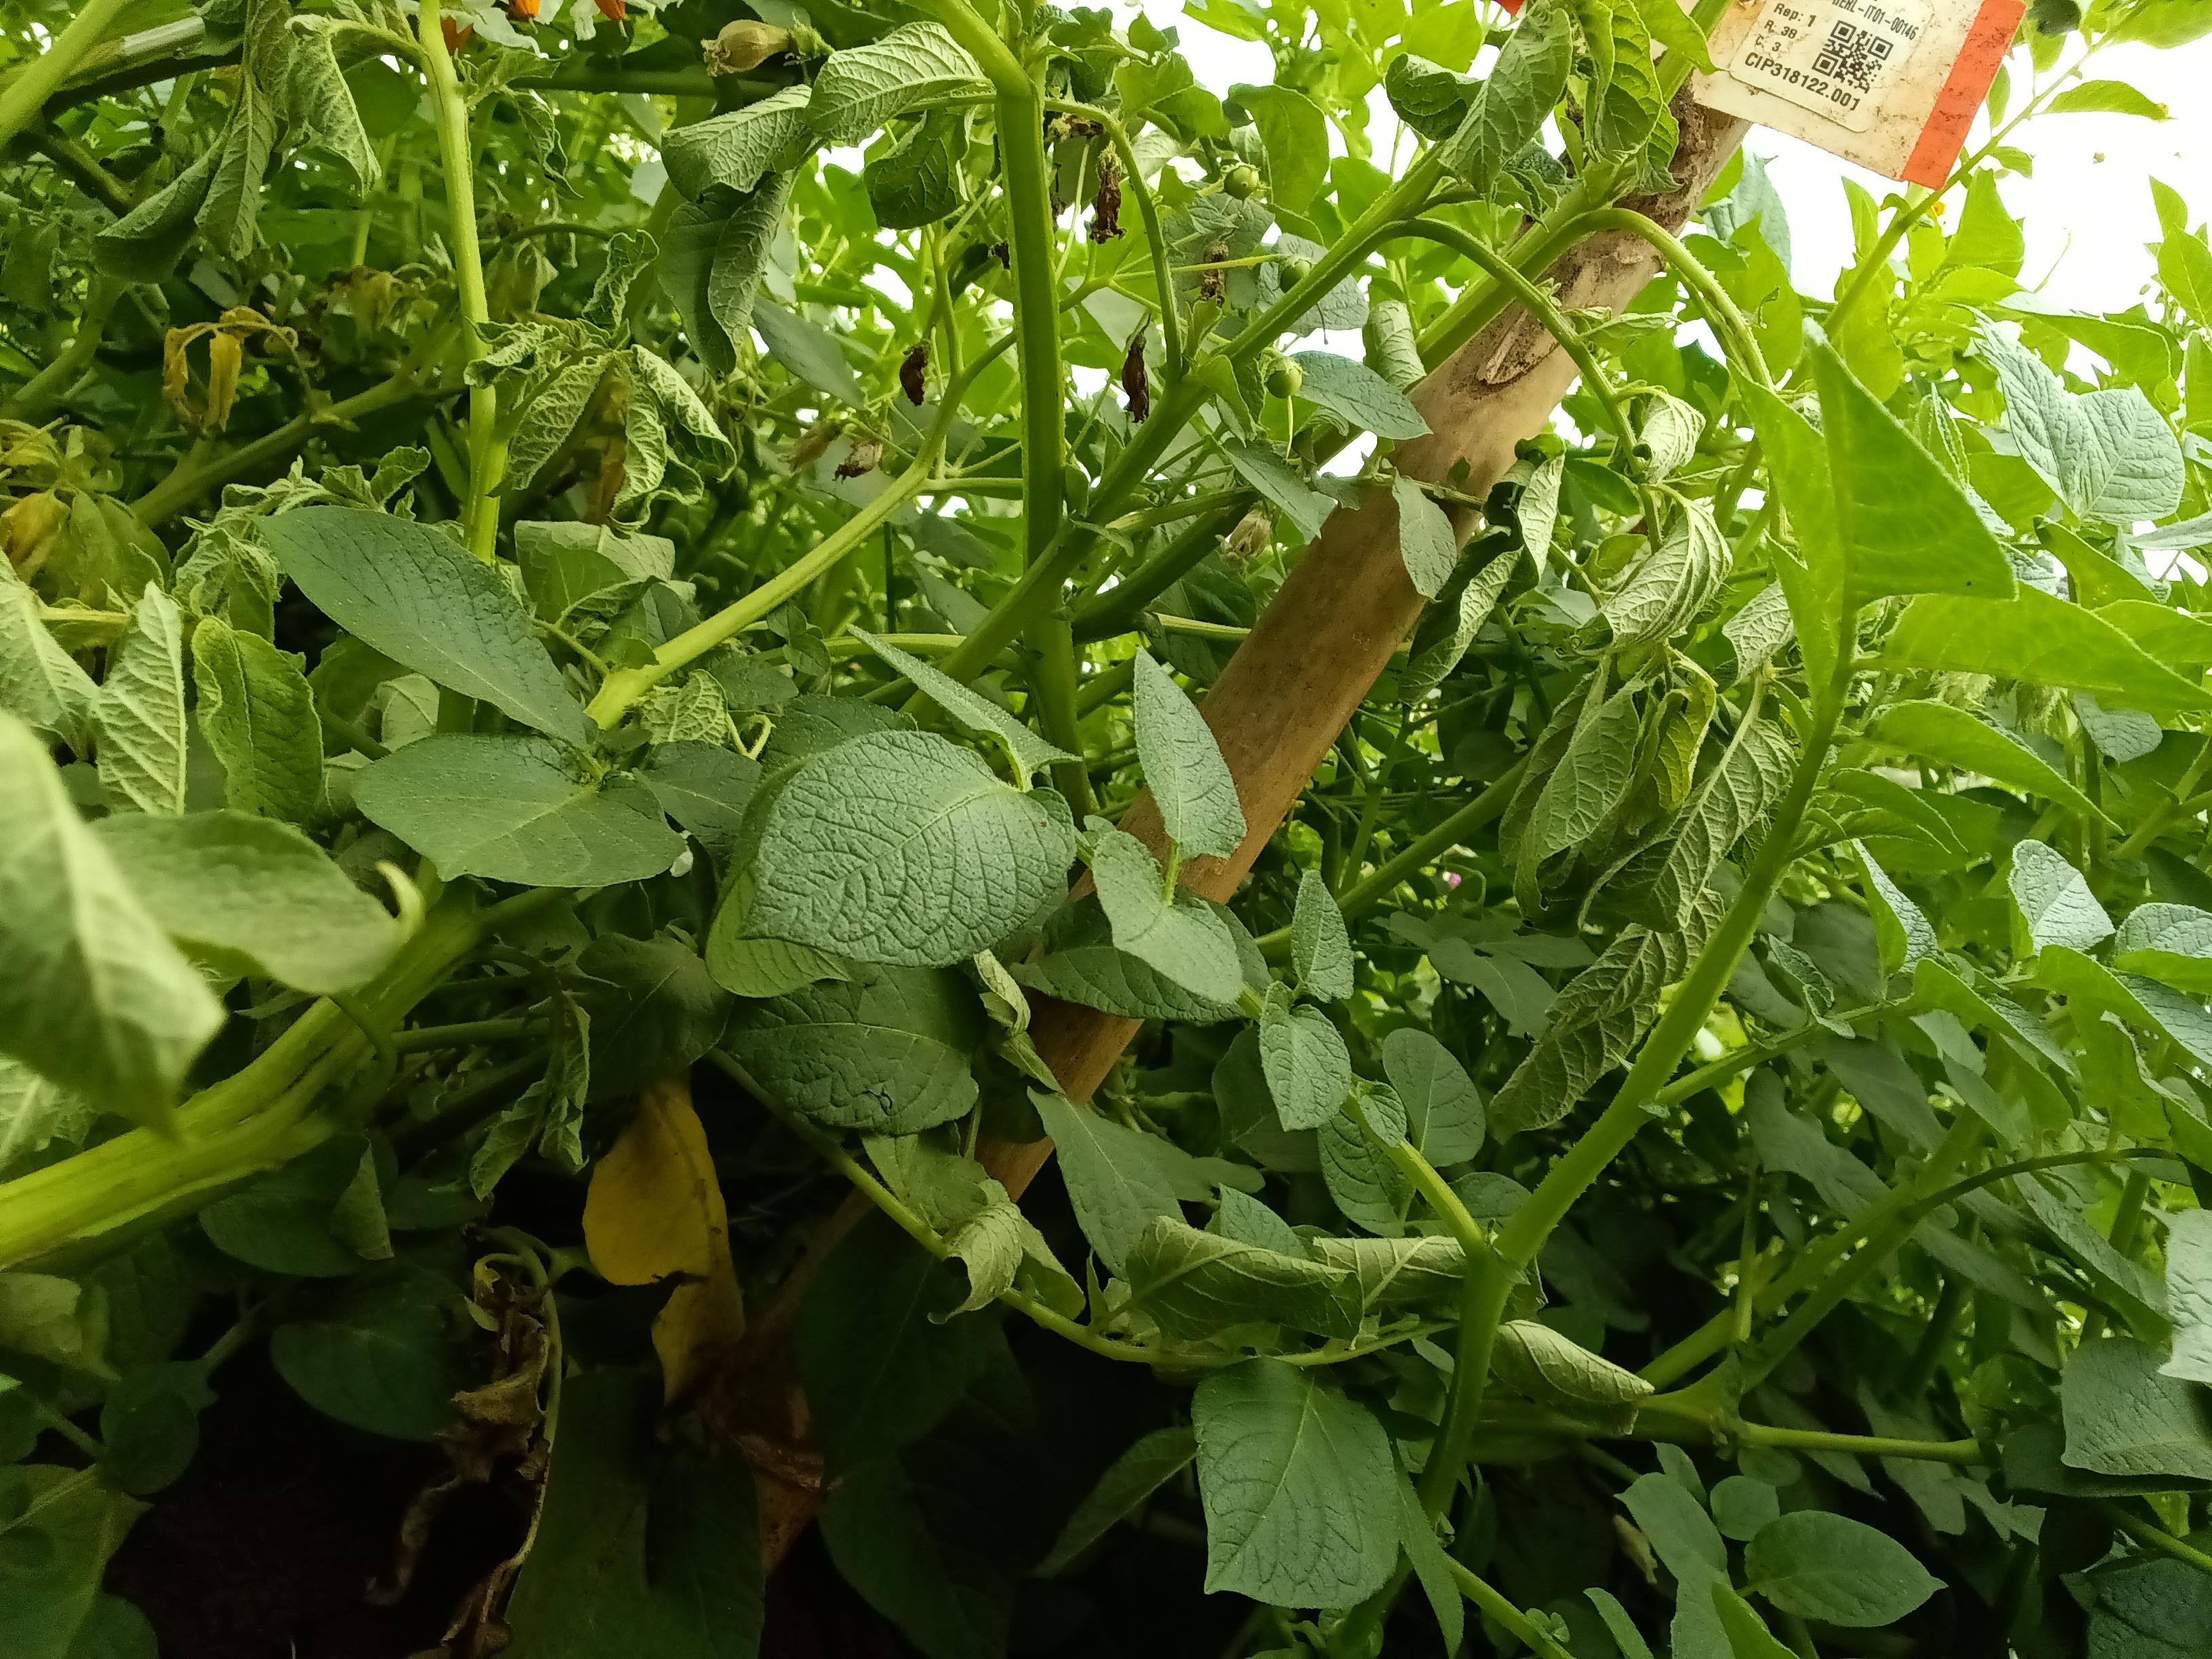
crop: potato
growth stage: maturity
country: Kenya
